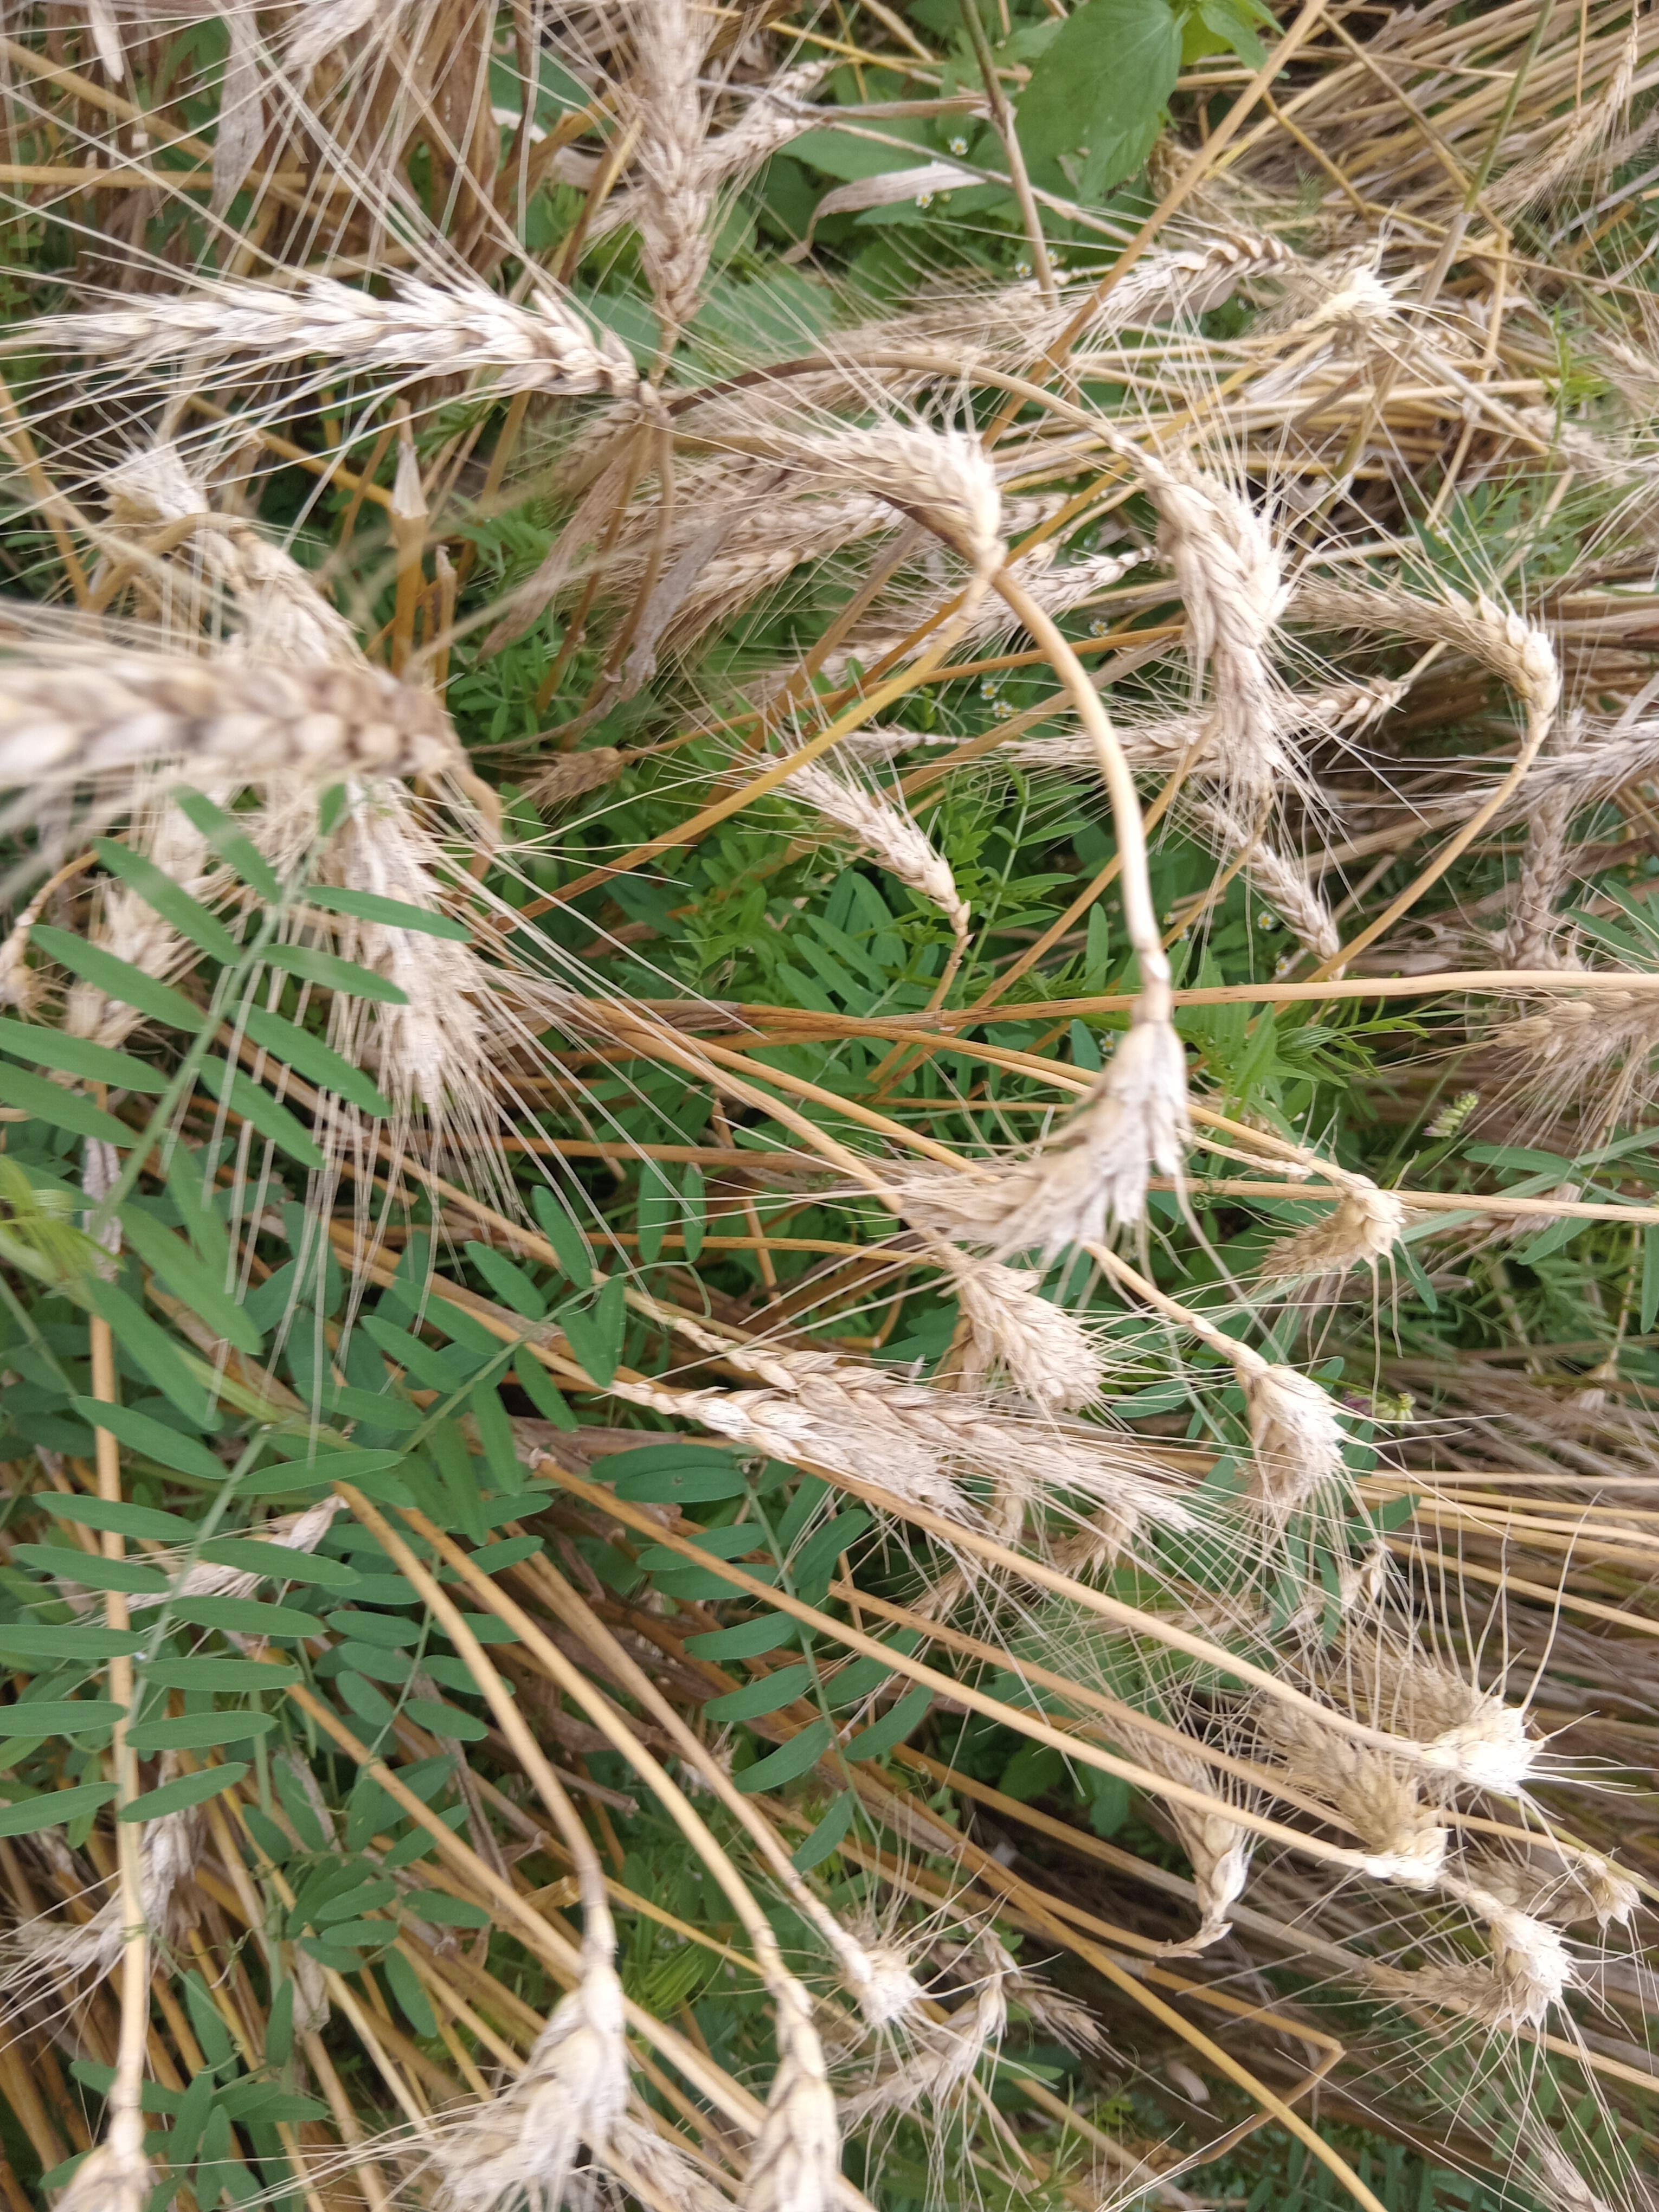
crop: wheat
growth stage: maturity
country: Kenya
